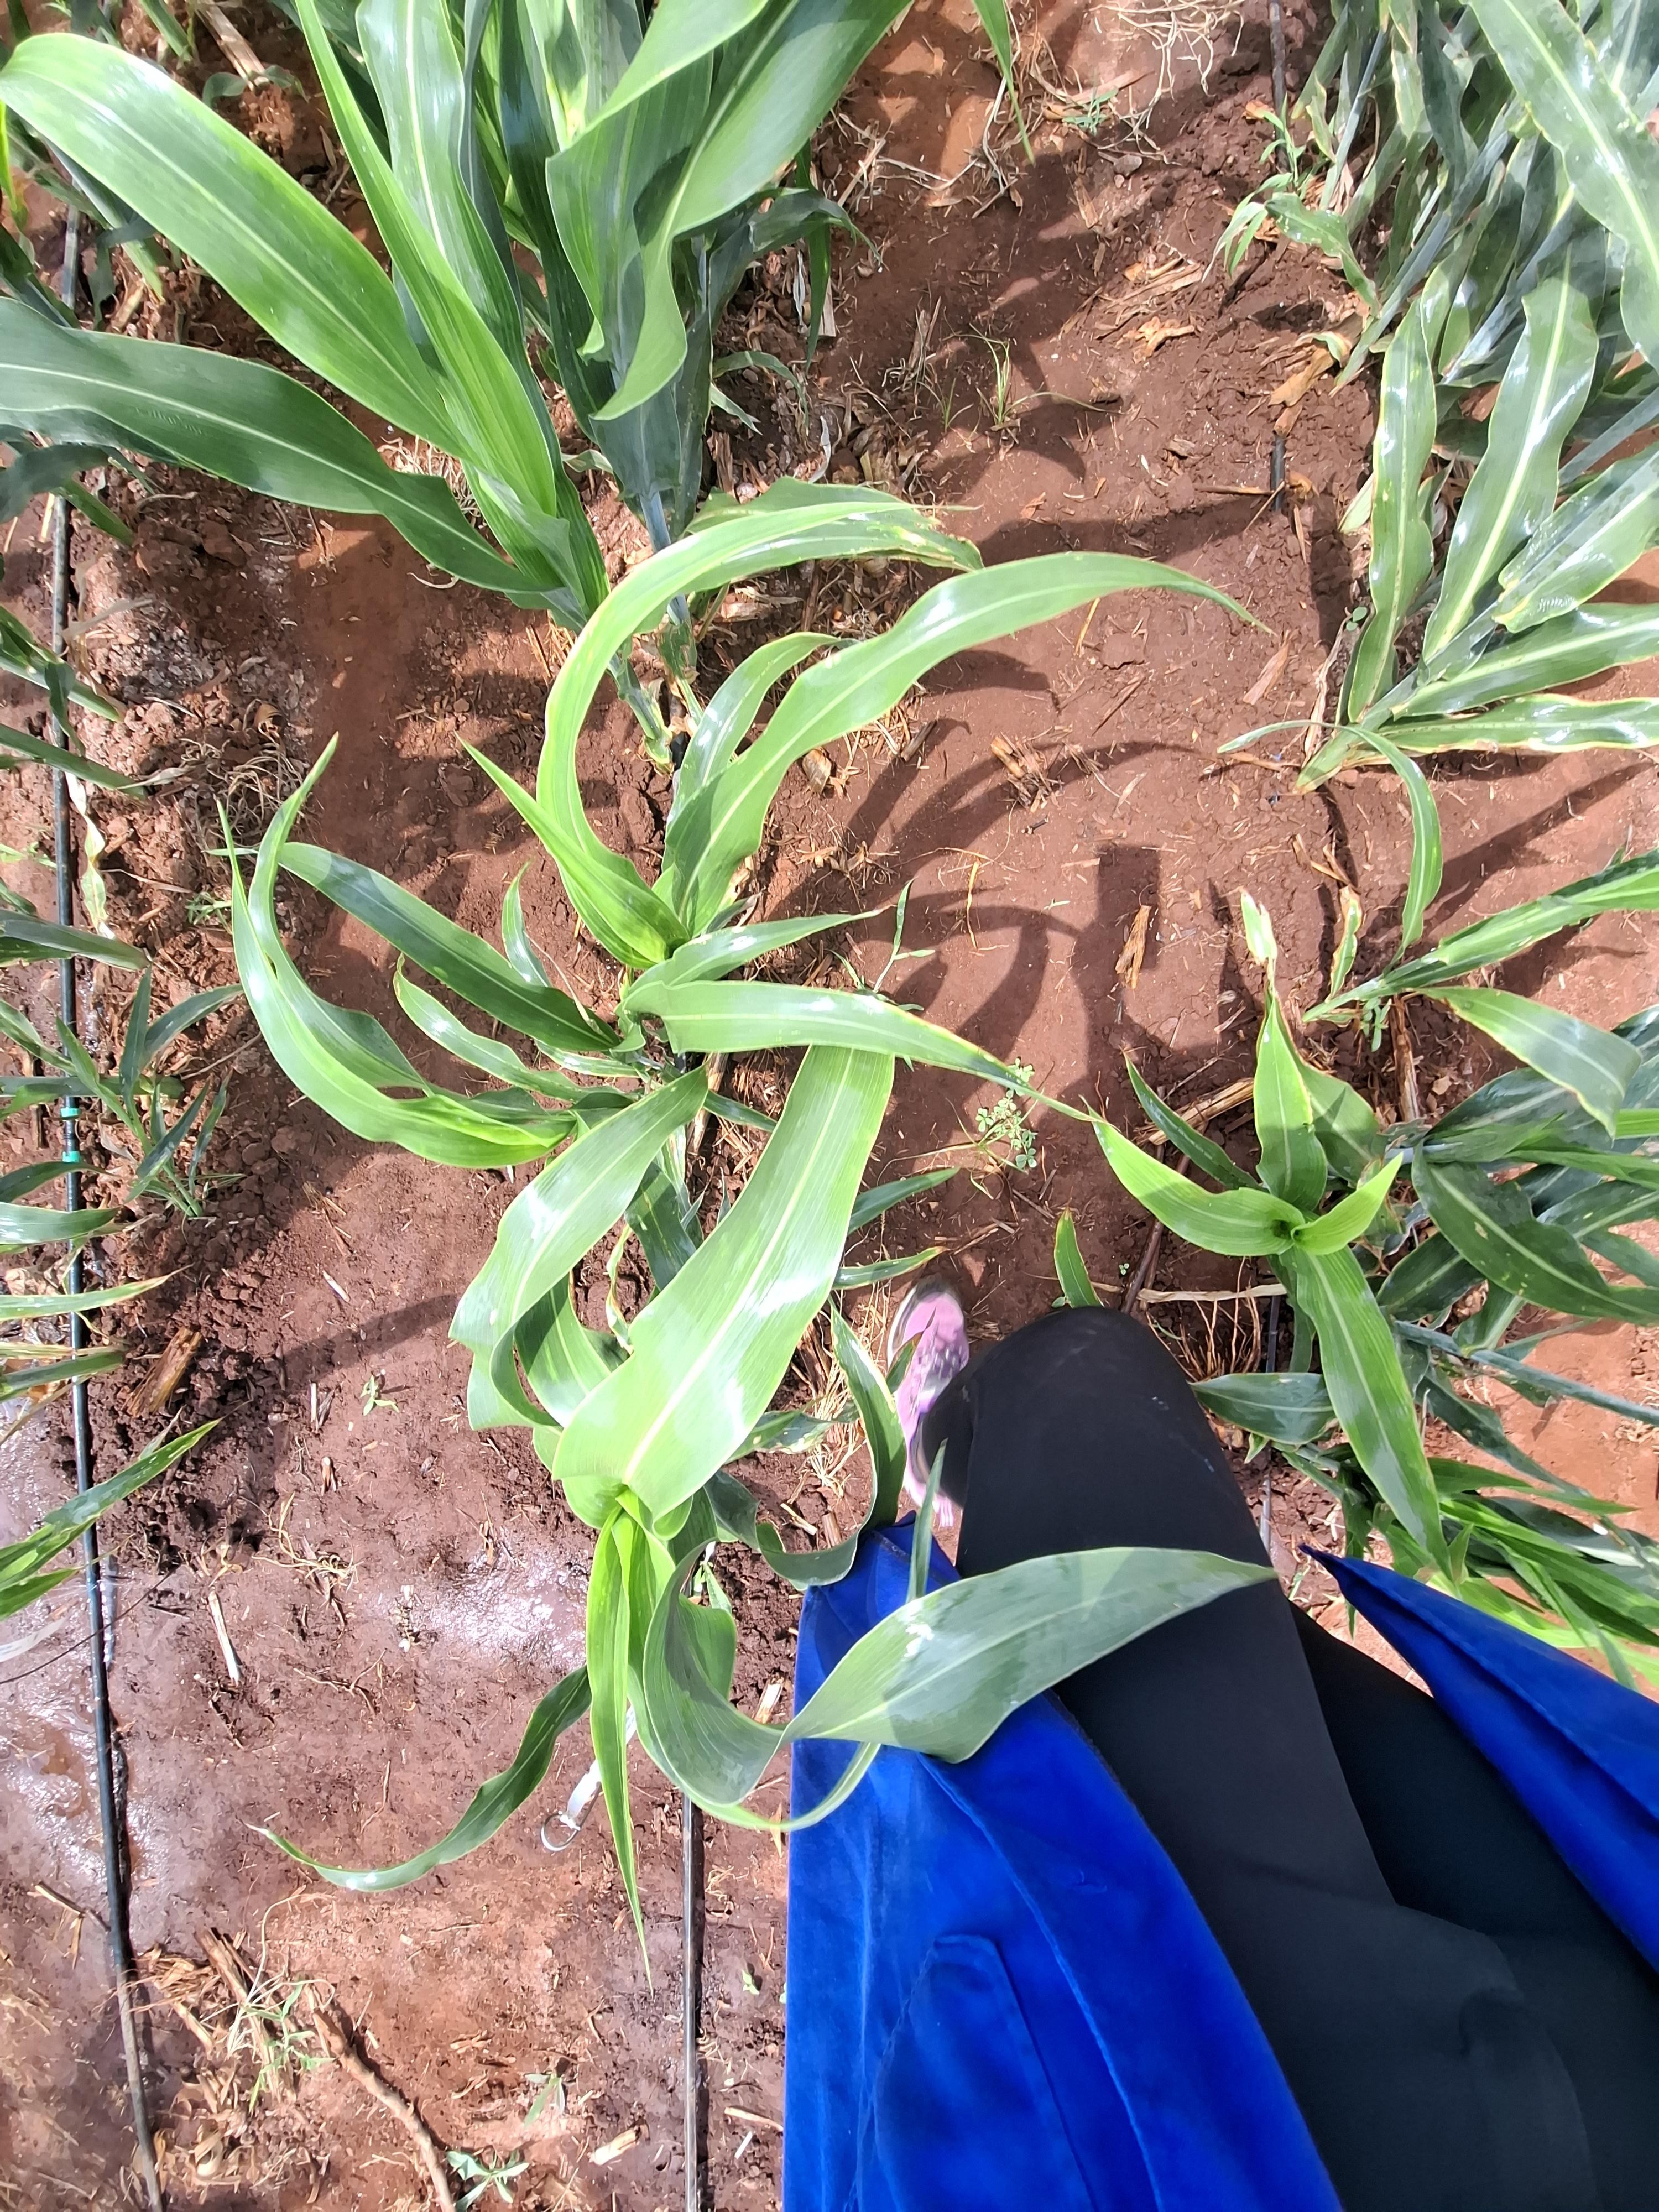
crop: sorghum
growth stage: vegetative
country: Kenya
